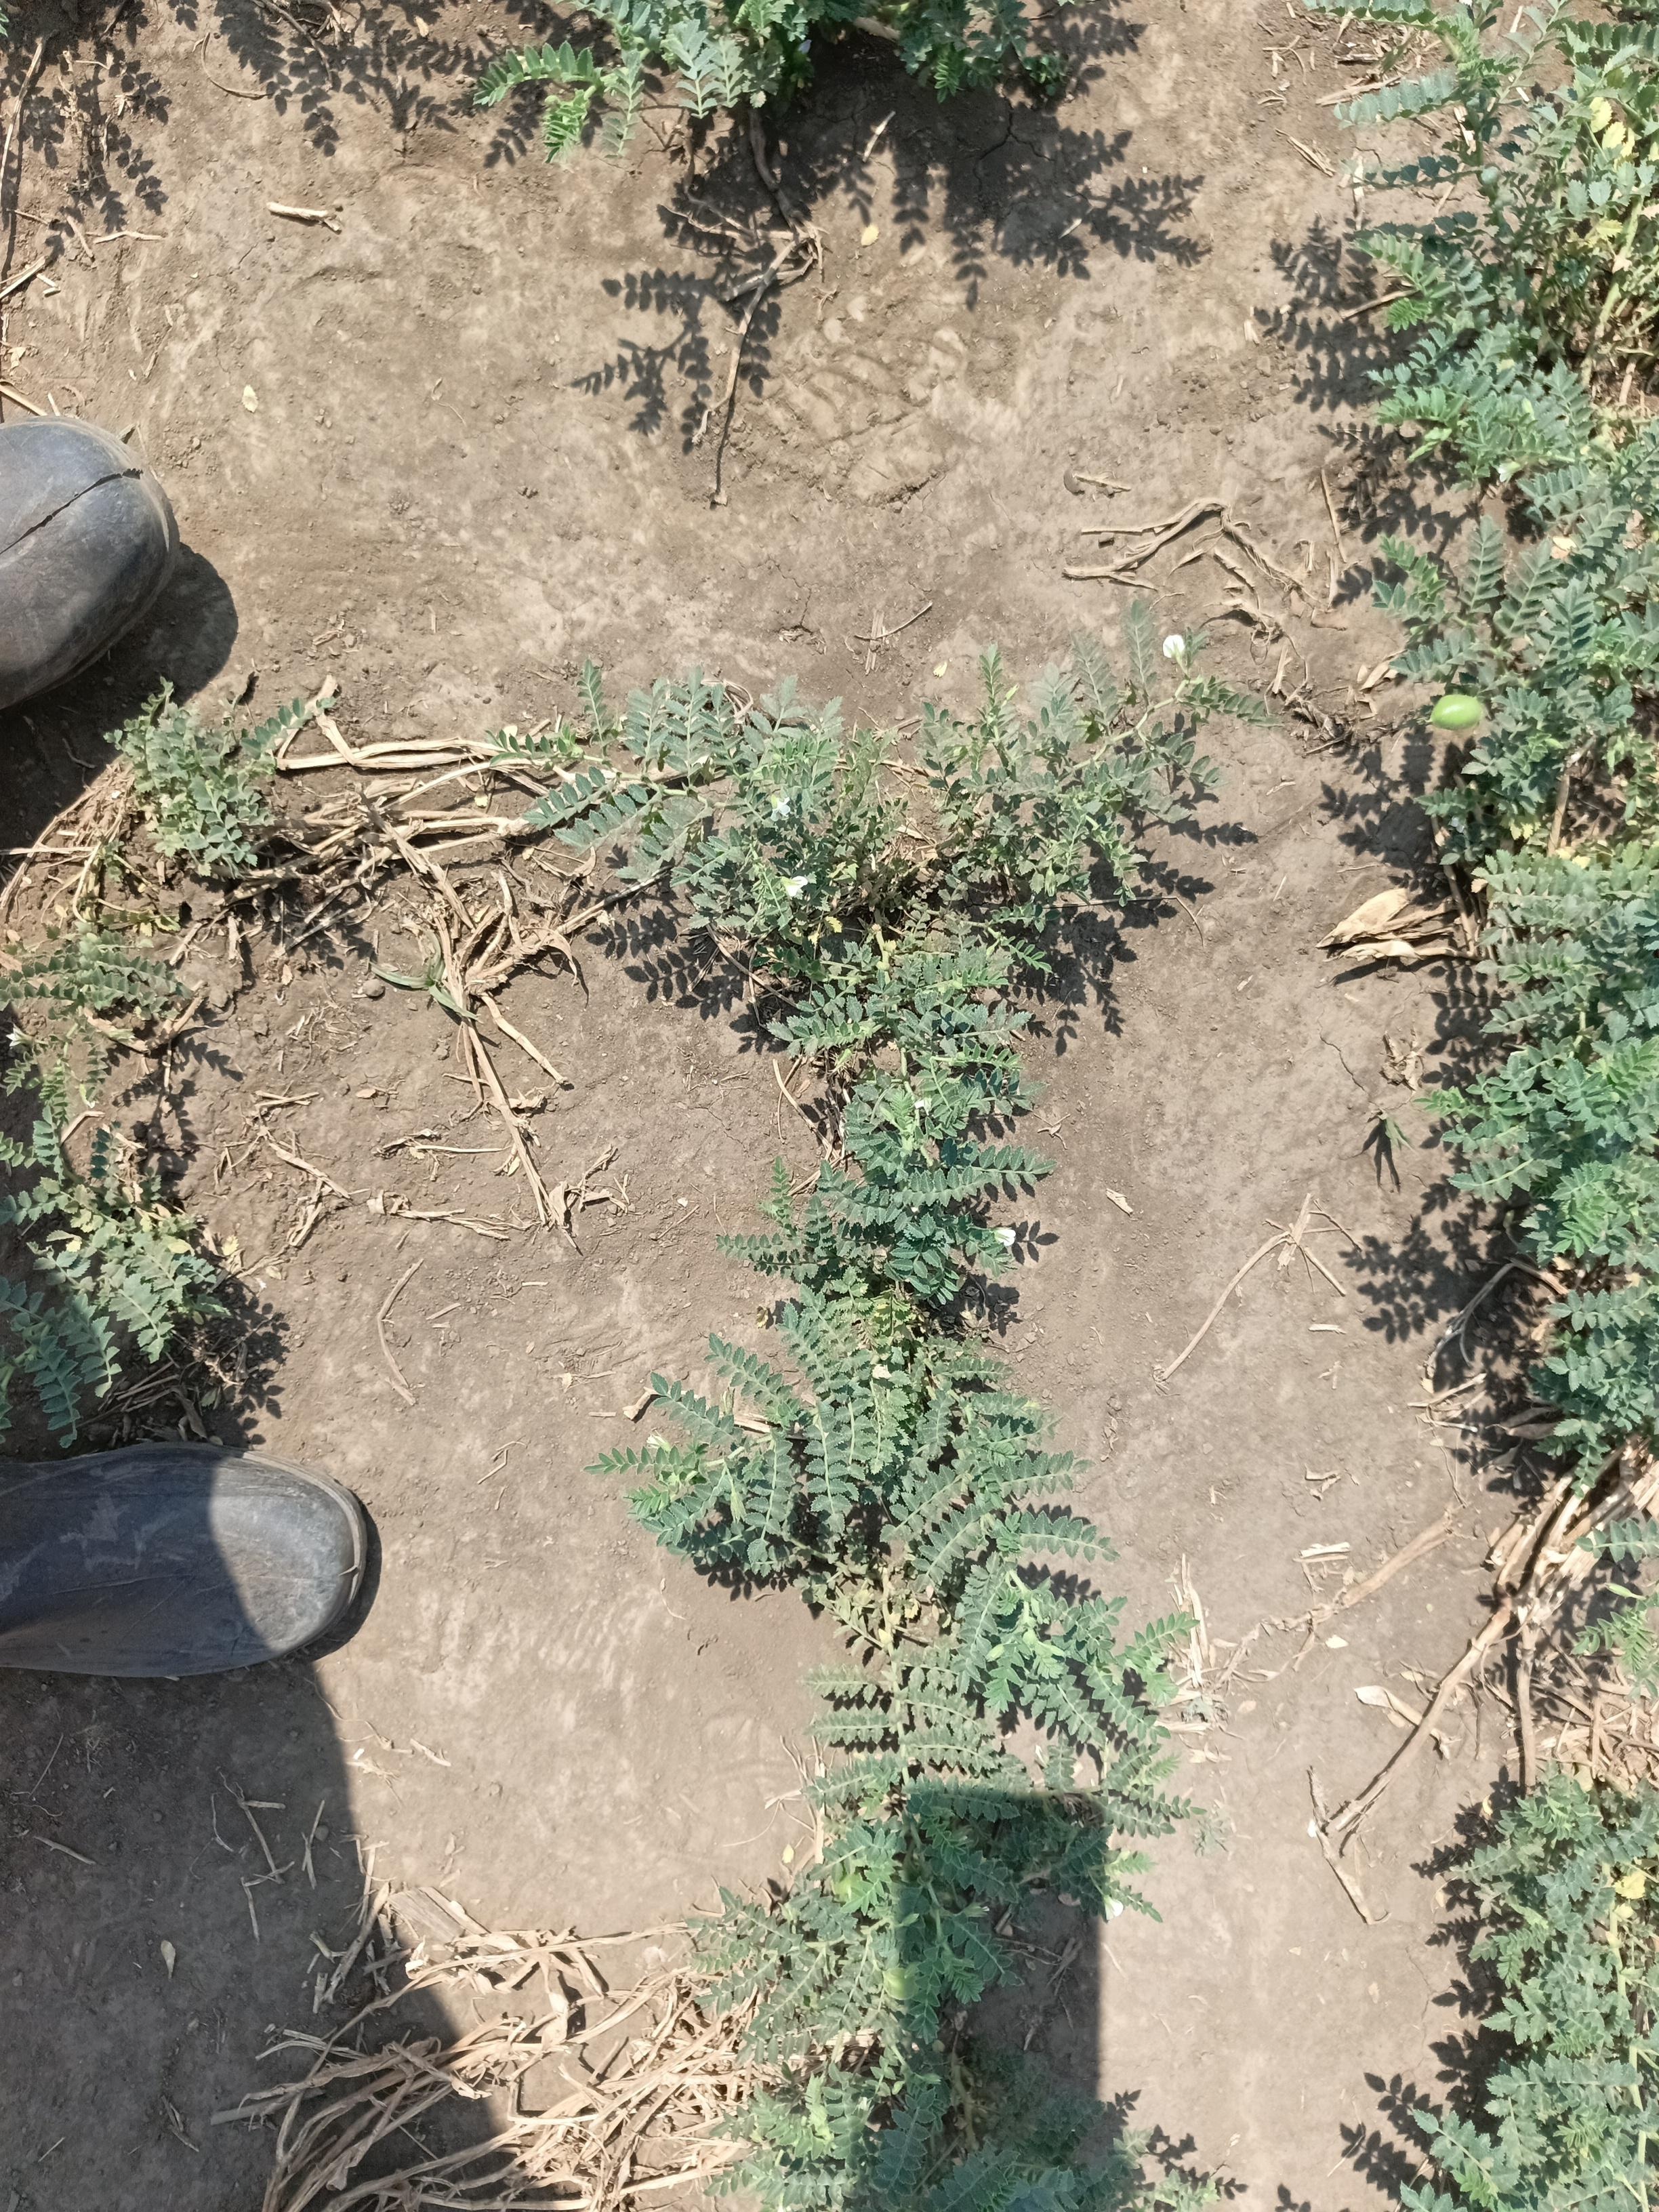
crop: chickpea
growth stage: flowering
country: Tanzania
